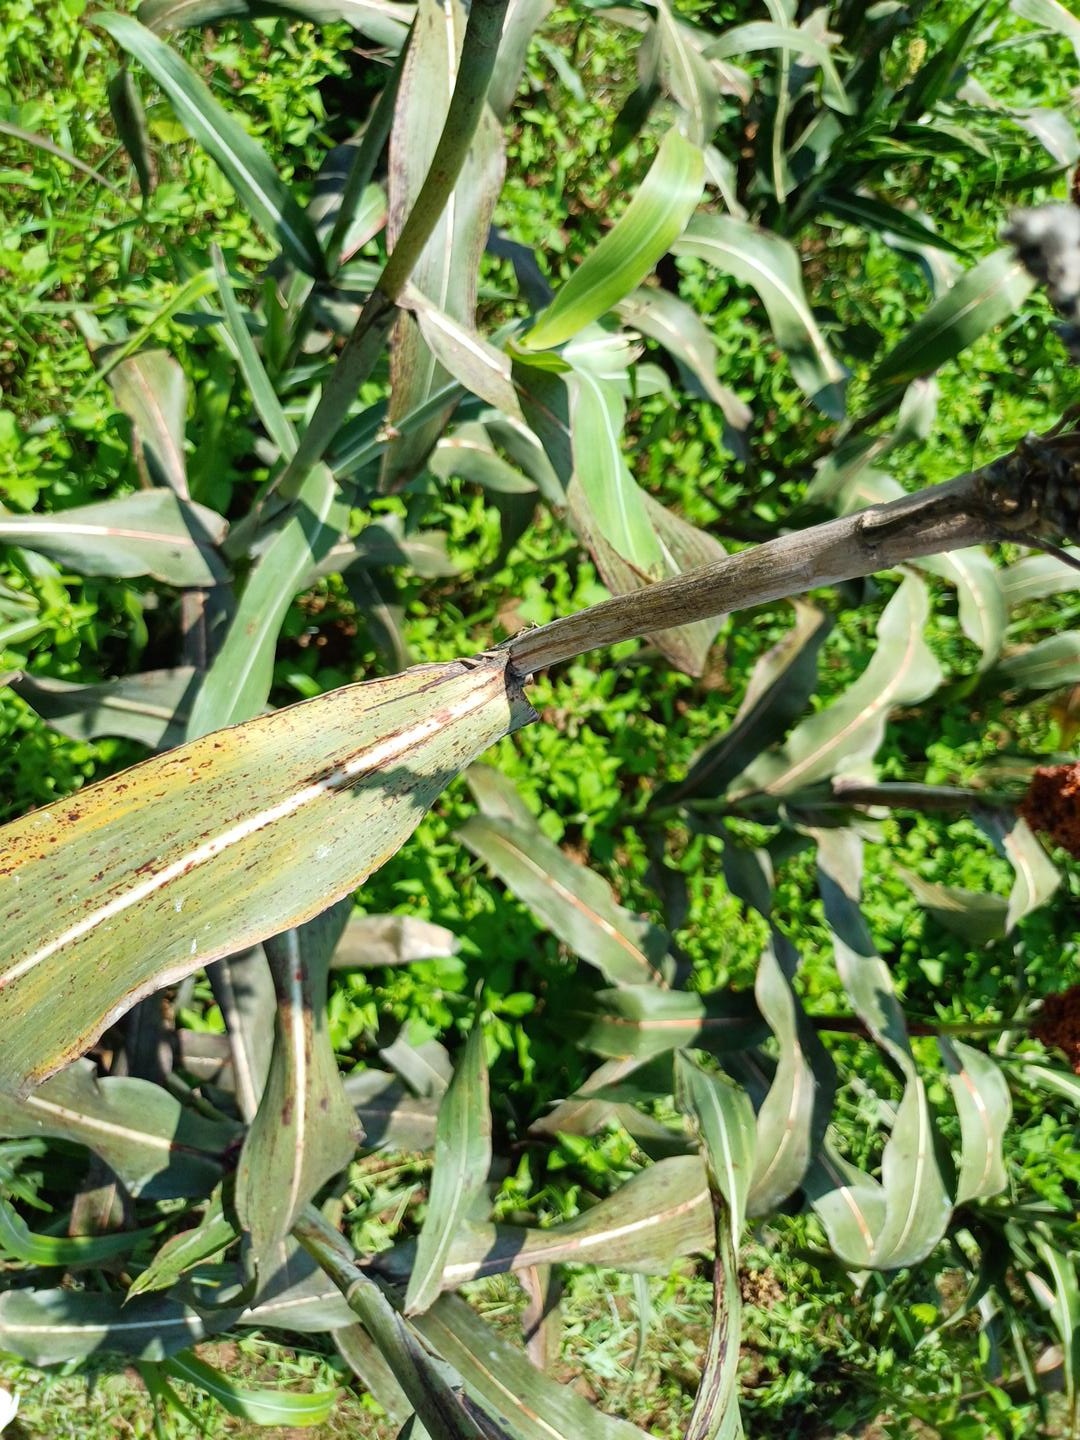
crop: sorghum
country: Kenya
